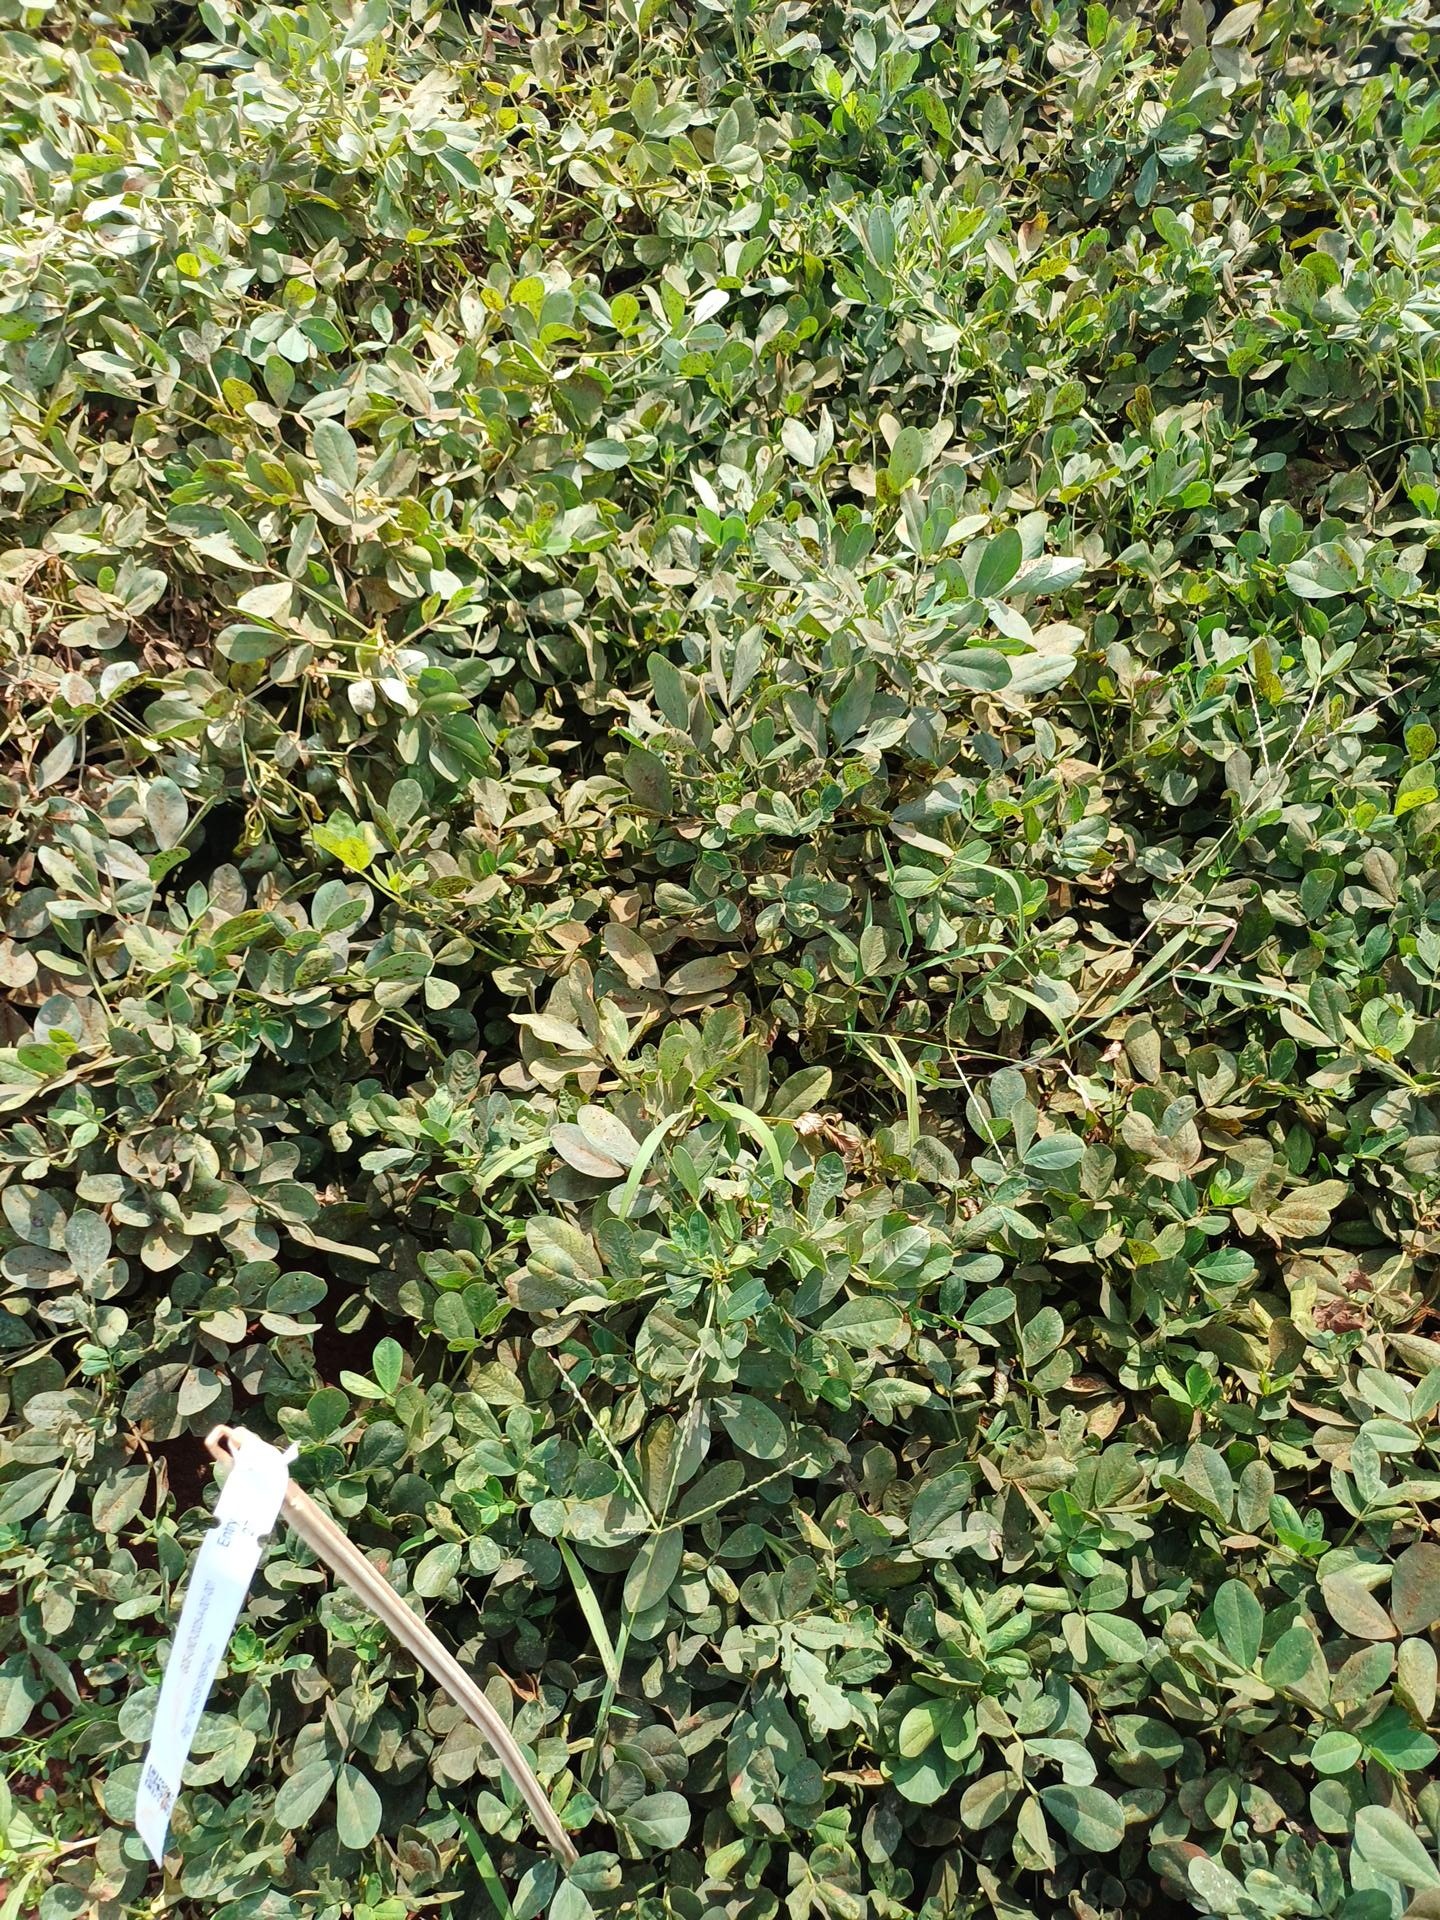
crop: groundnut
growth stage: maturity
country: Kenya
